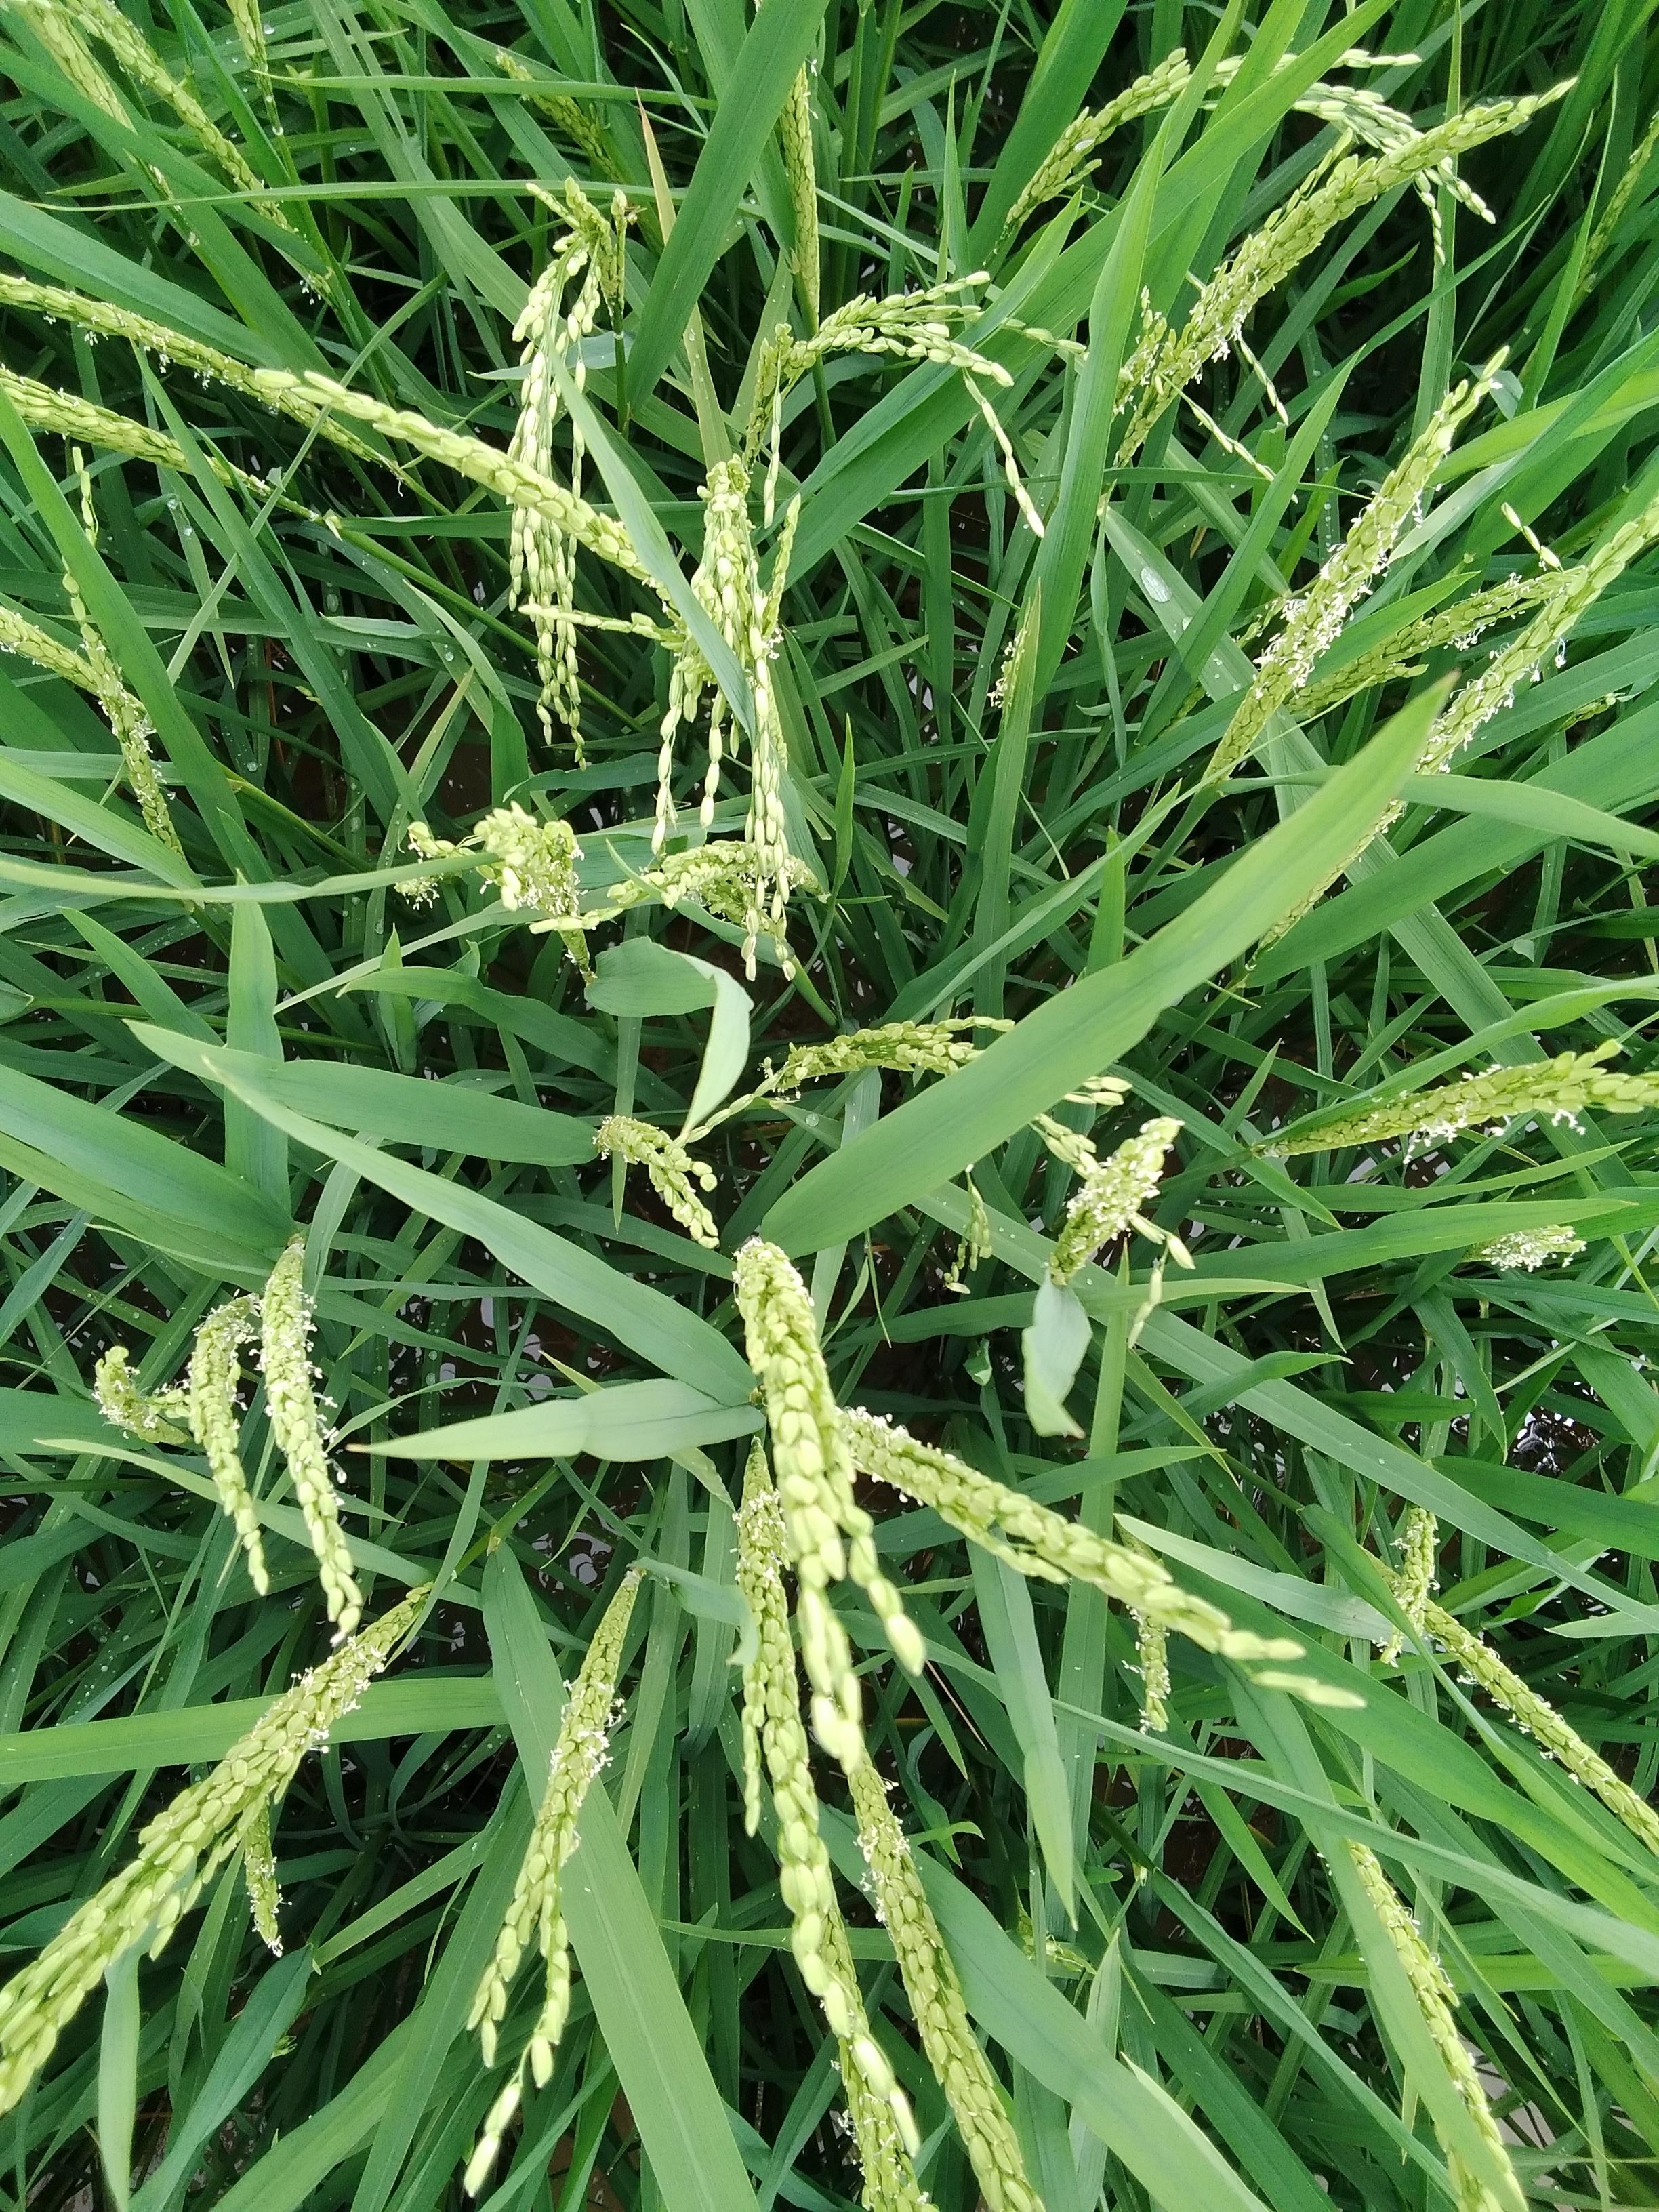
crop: rice
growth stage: flowering
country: Nigeria
